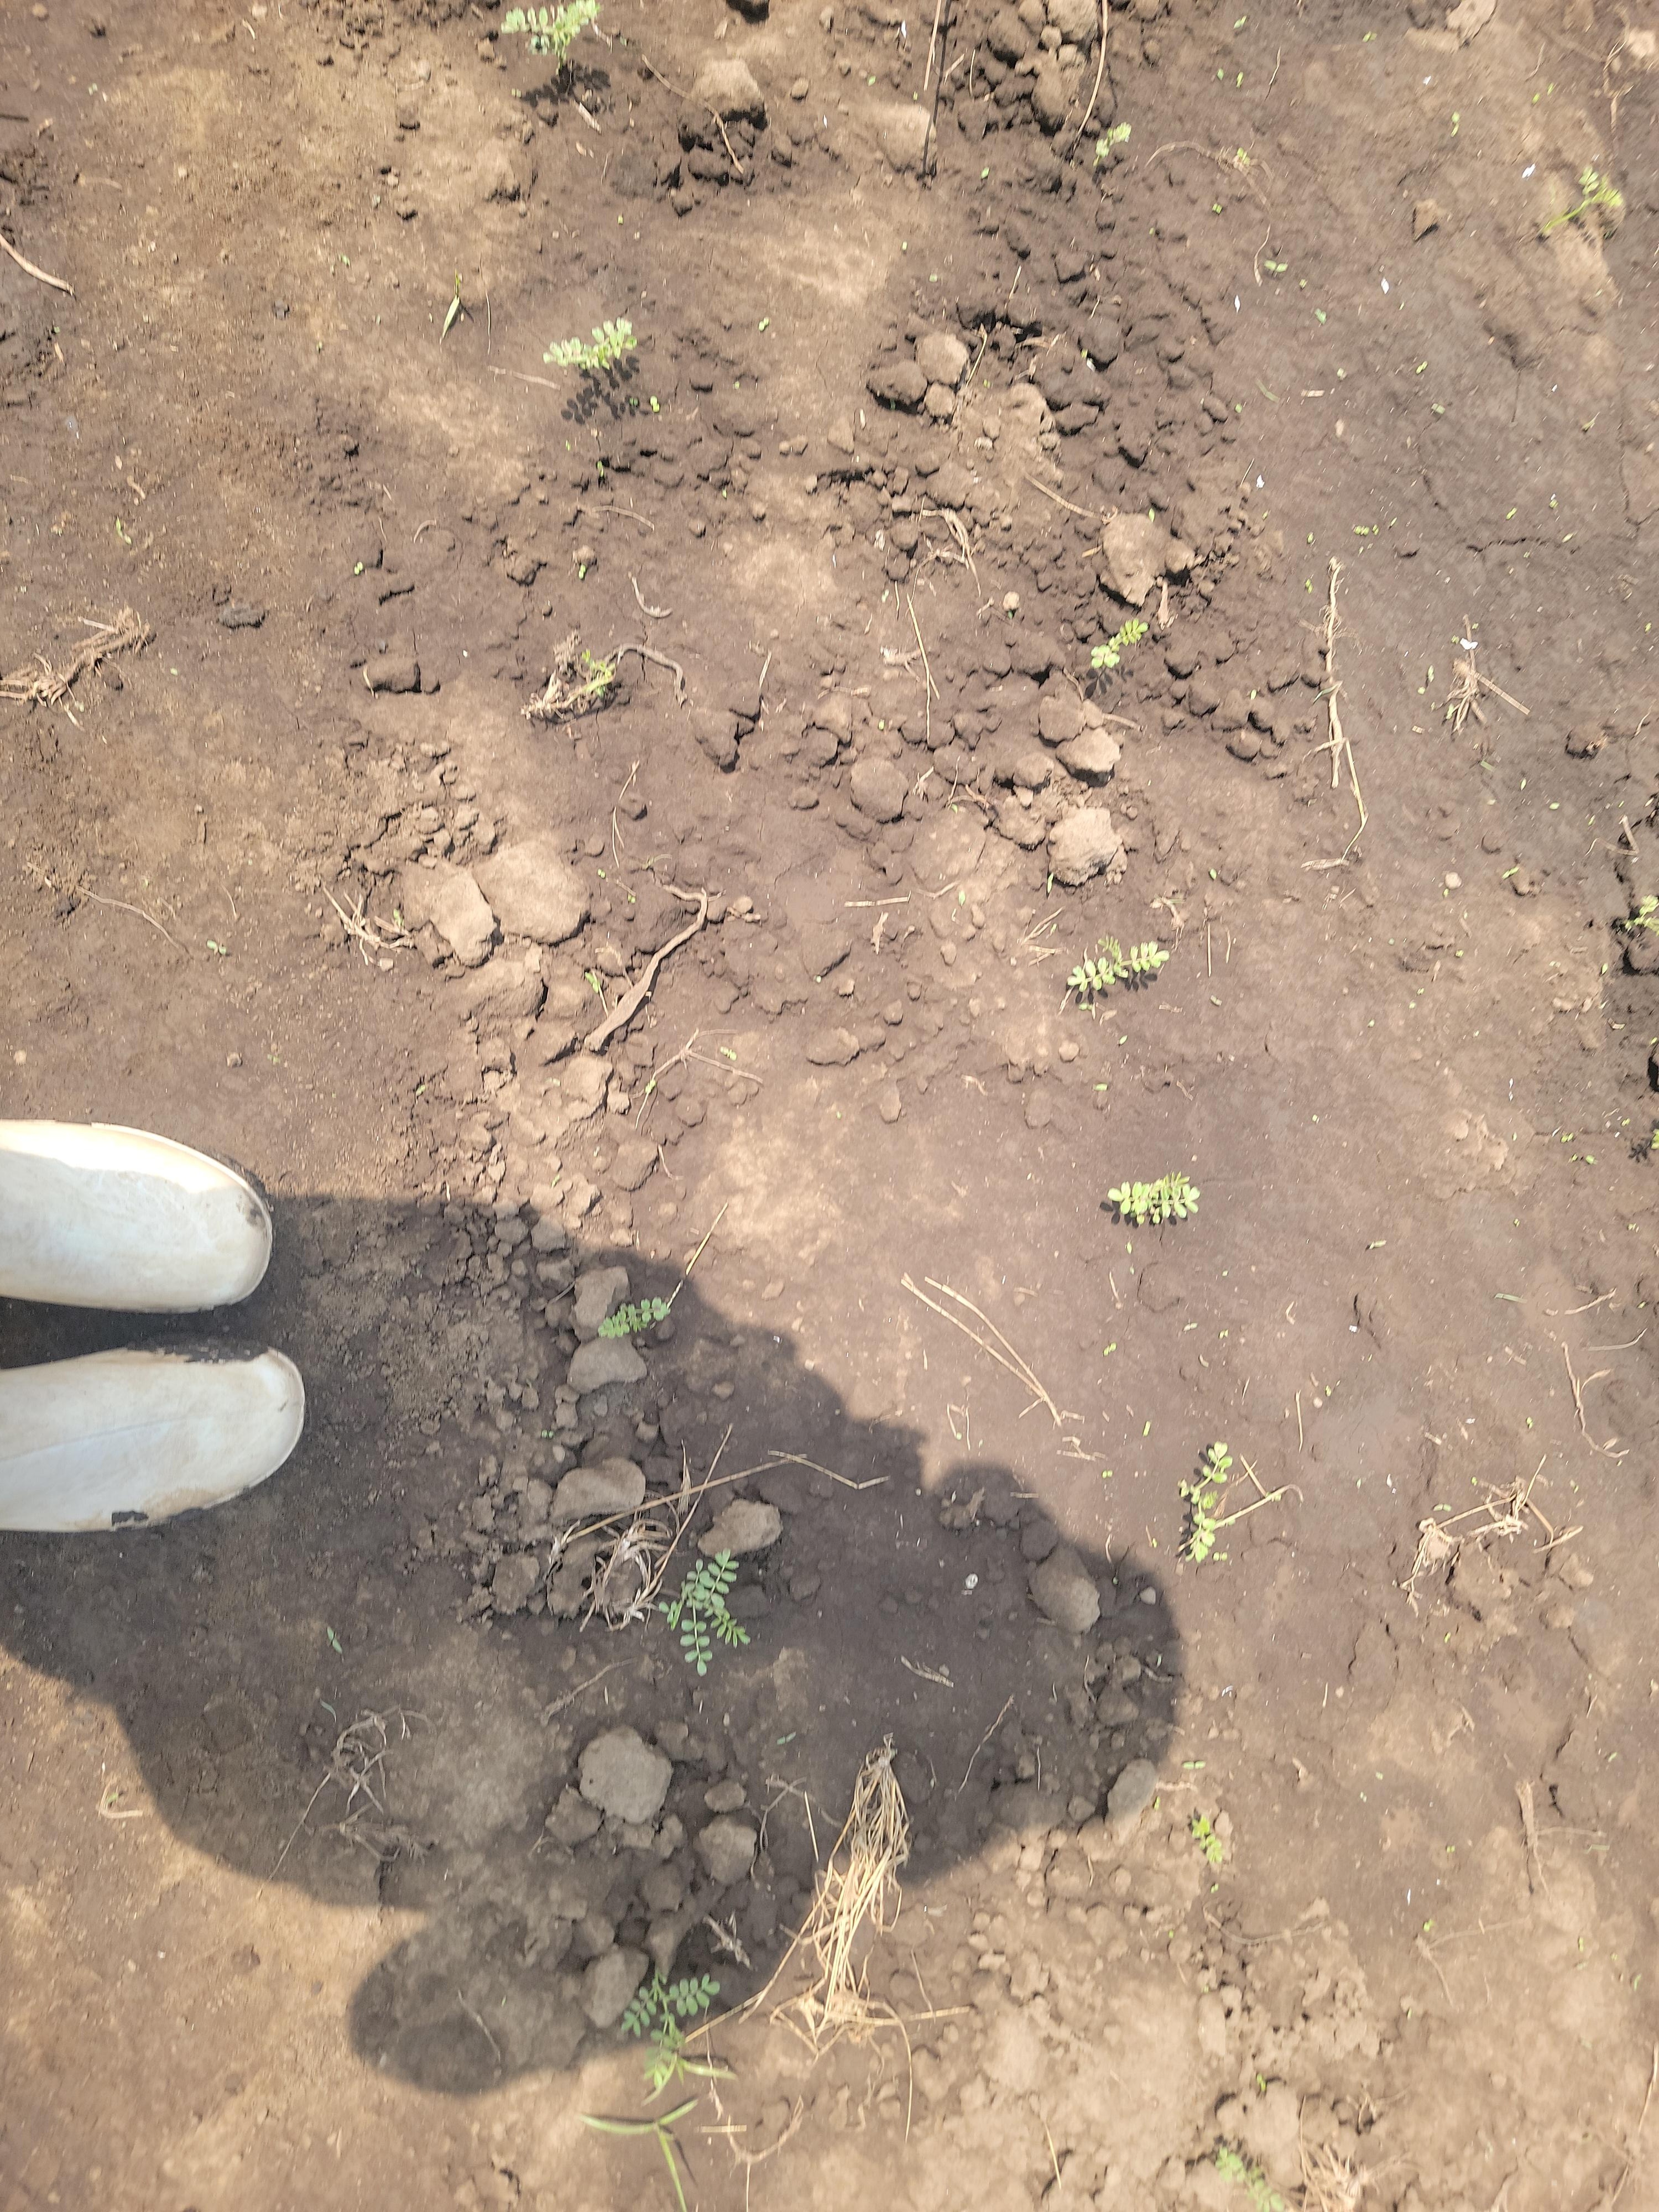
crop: chickpea
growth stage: emergence
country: Tanzania
